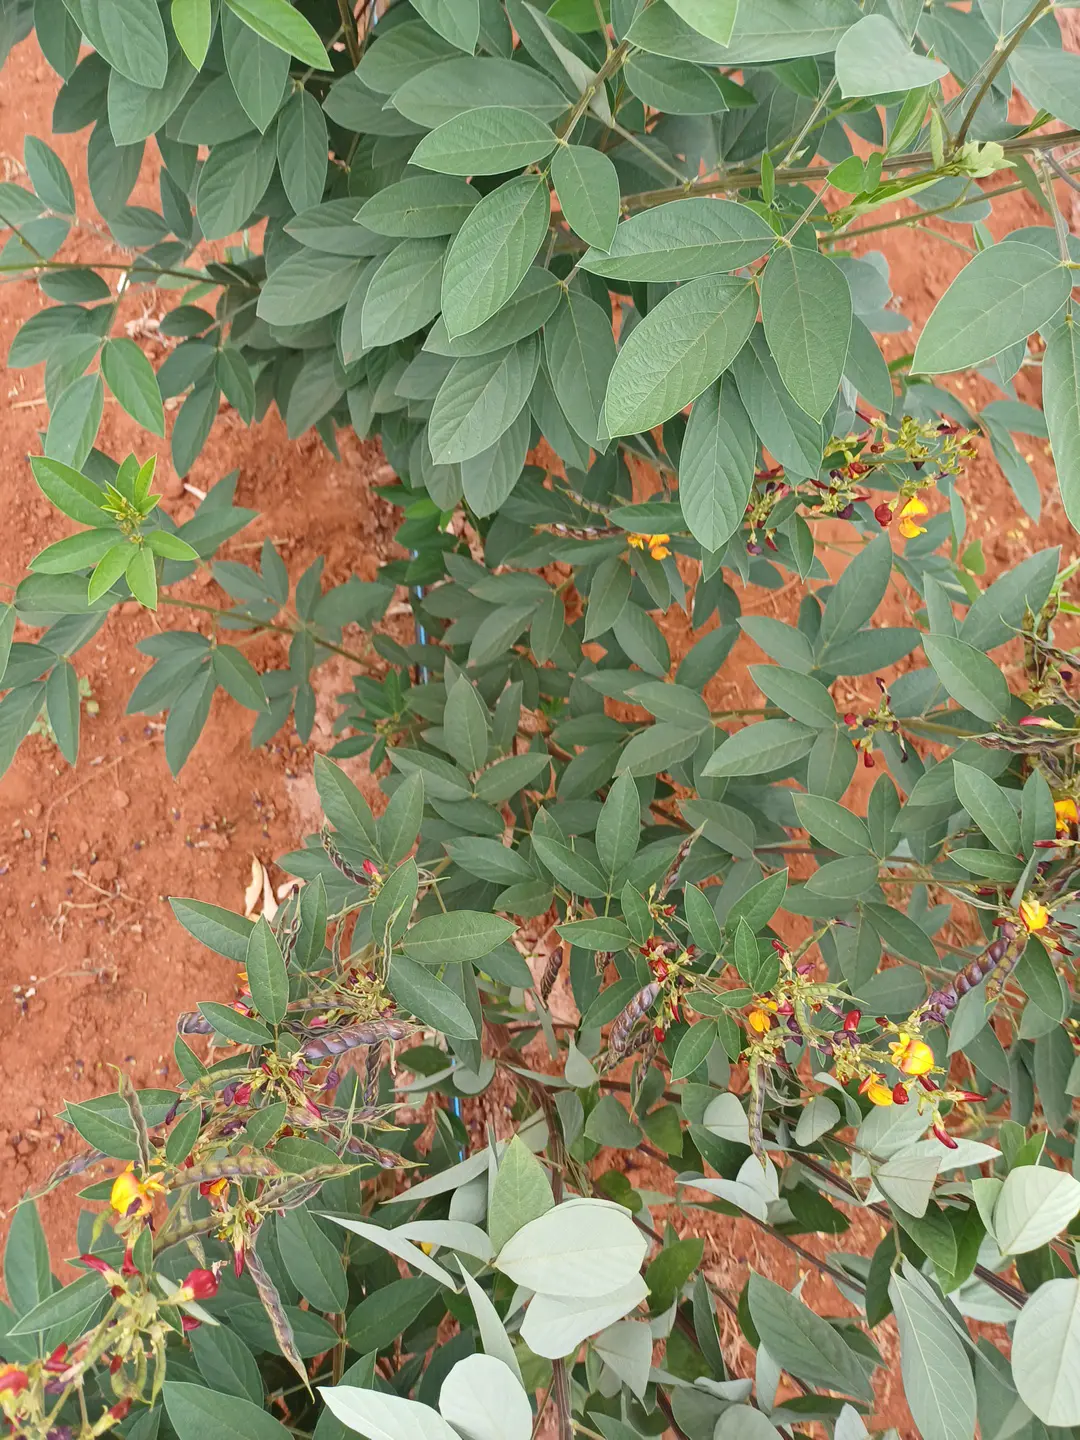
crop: pigeonpea
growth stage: vegetative
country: Kenya
